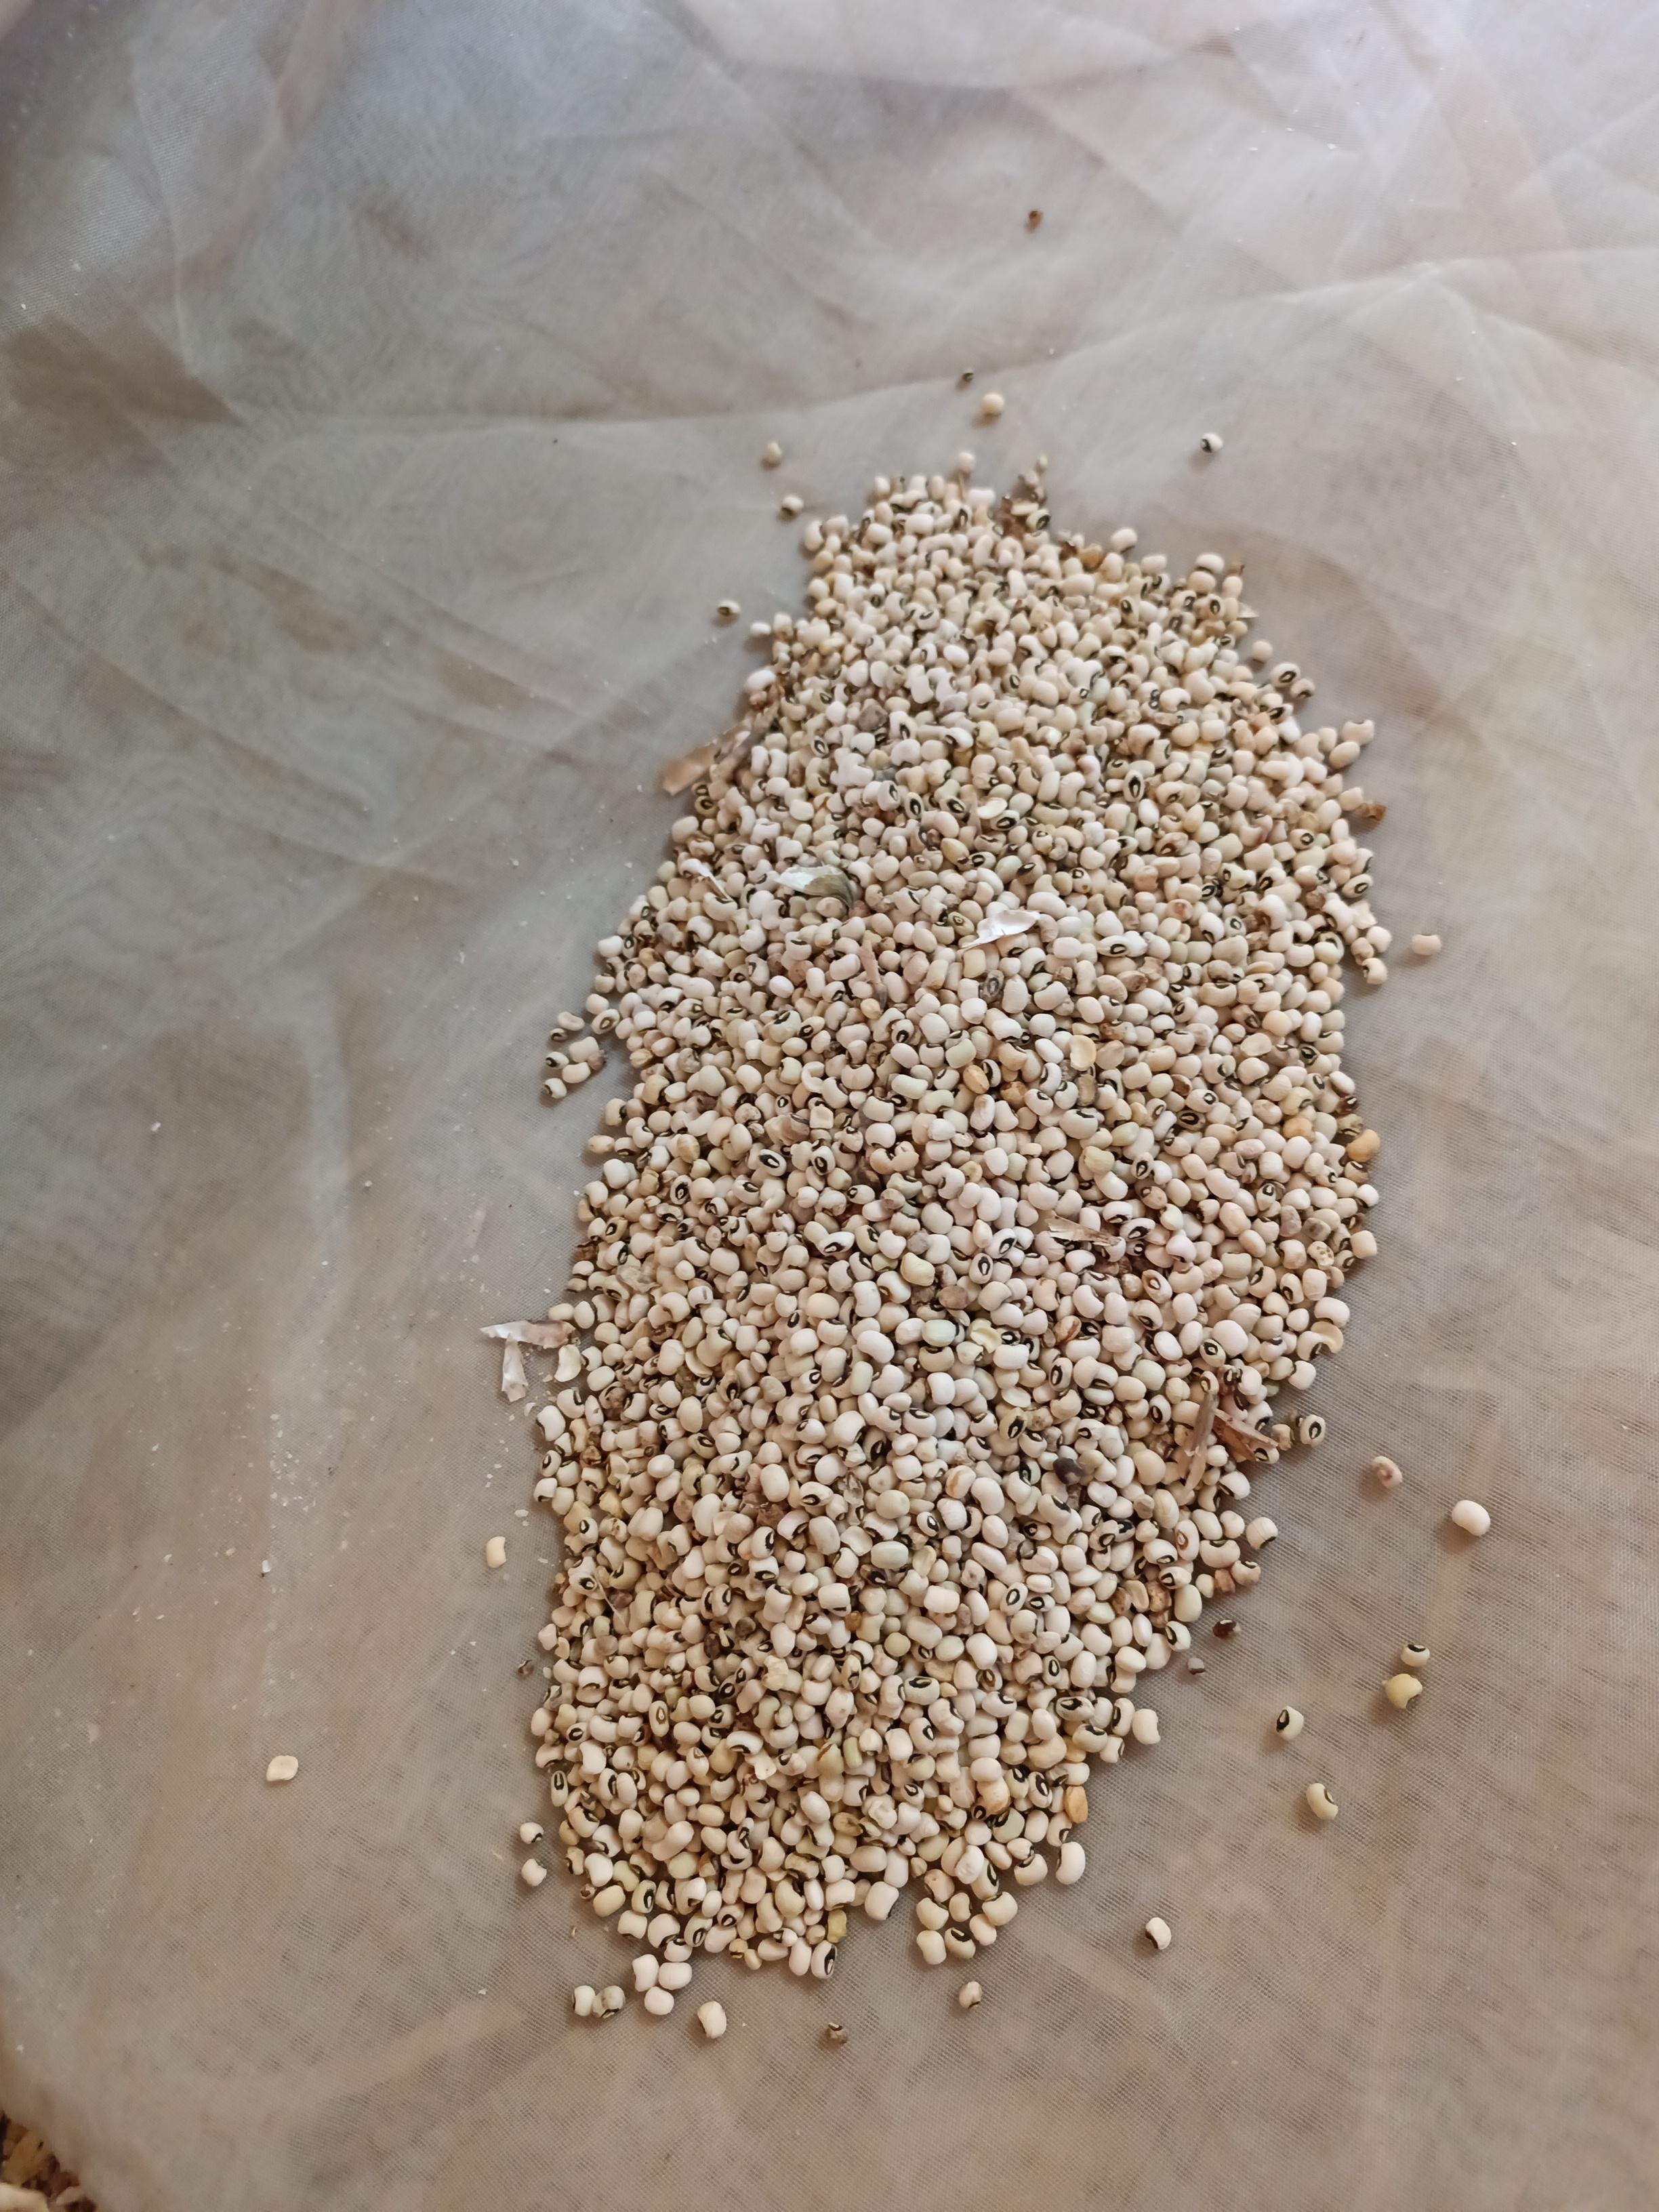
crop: cowpea
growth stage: harvest
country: Nigeria
